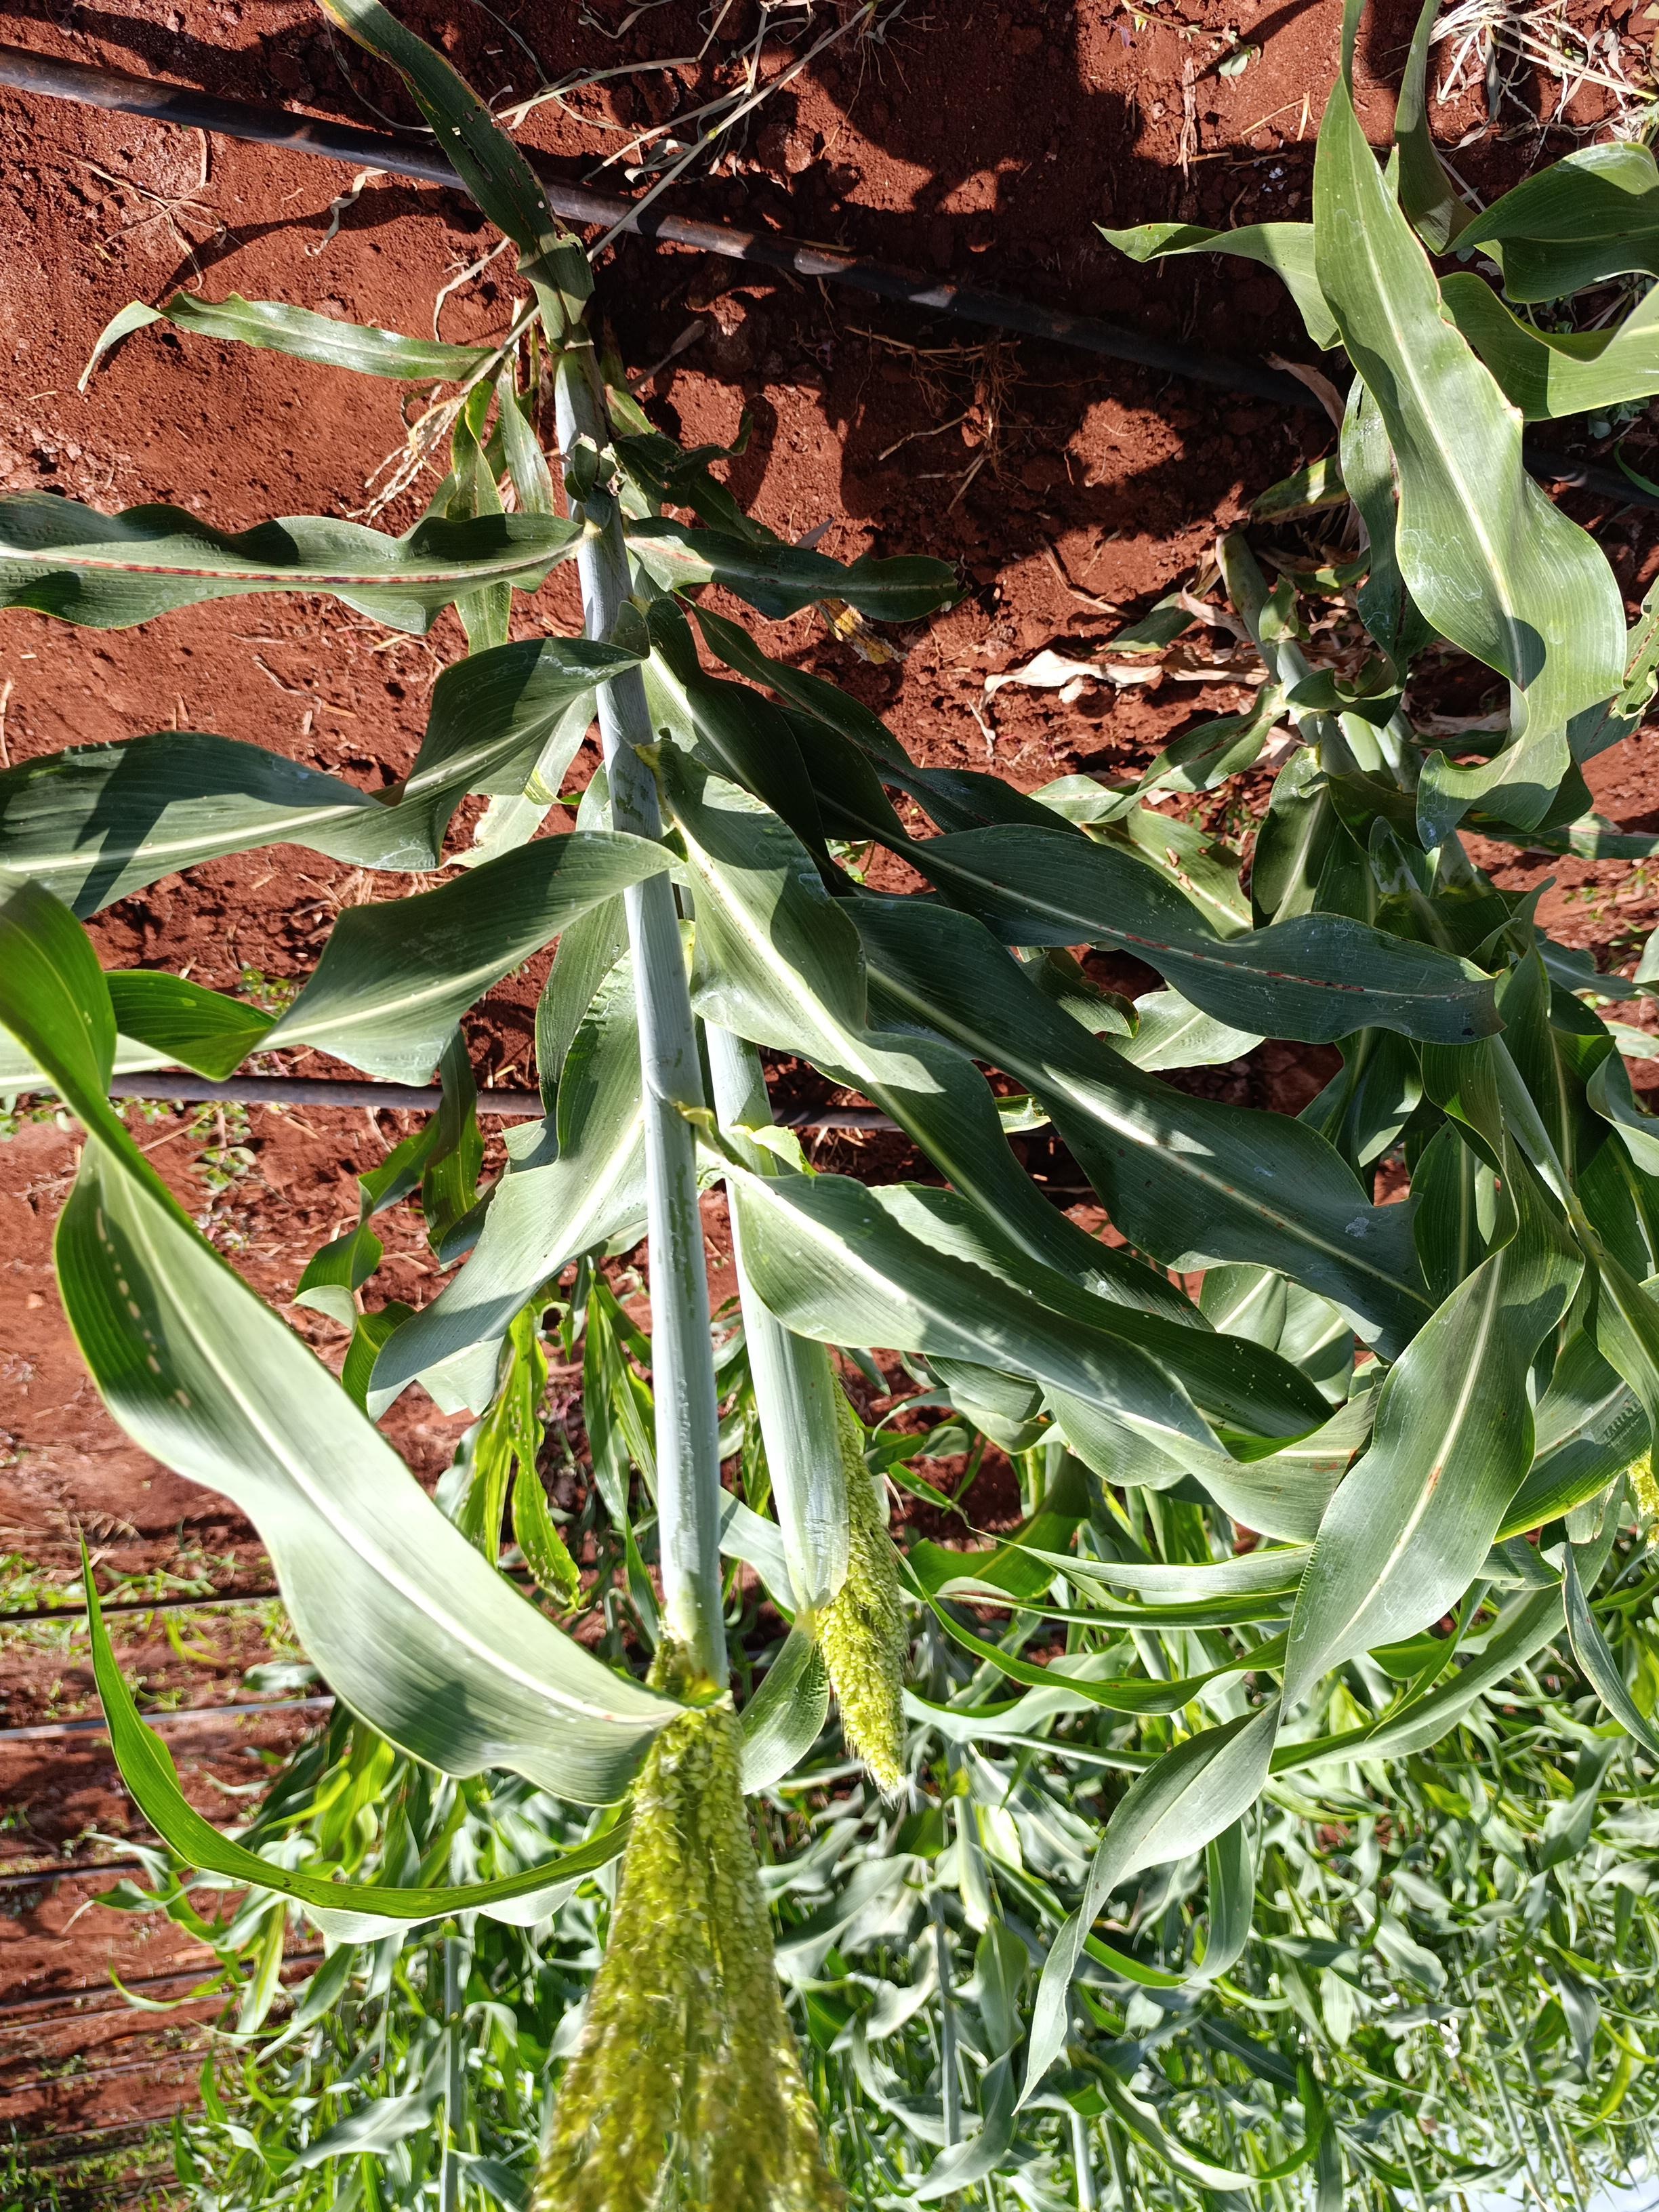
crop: sorghum
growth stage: heading tuber
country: Kenya
